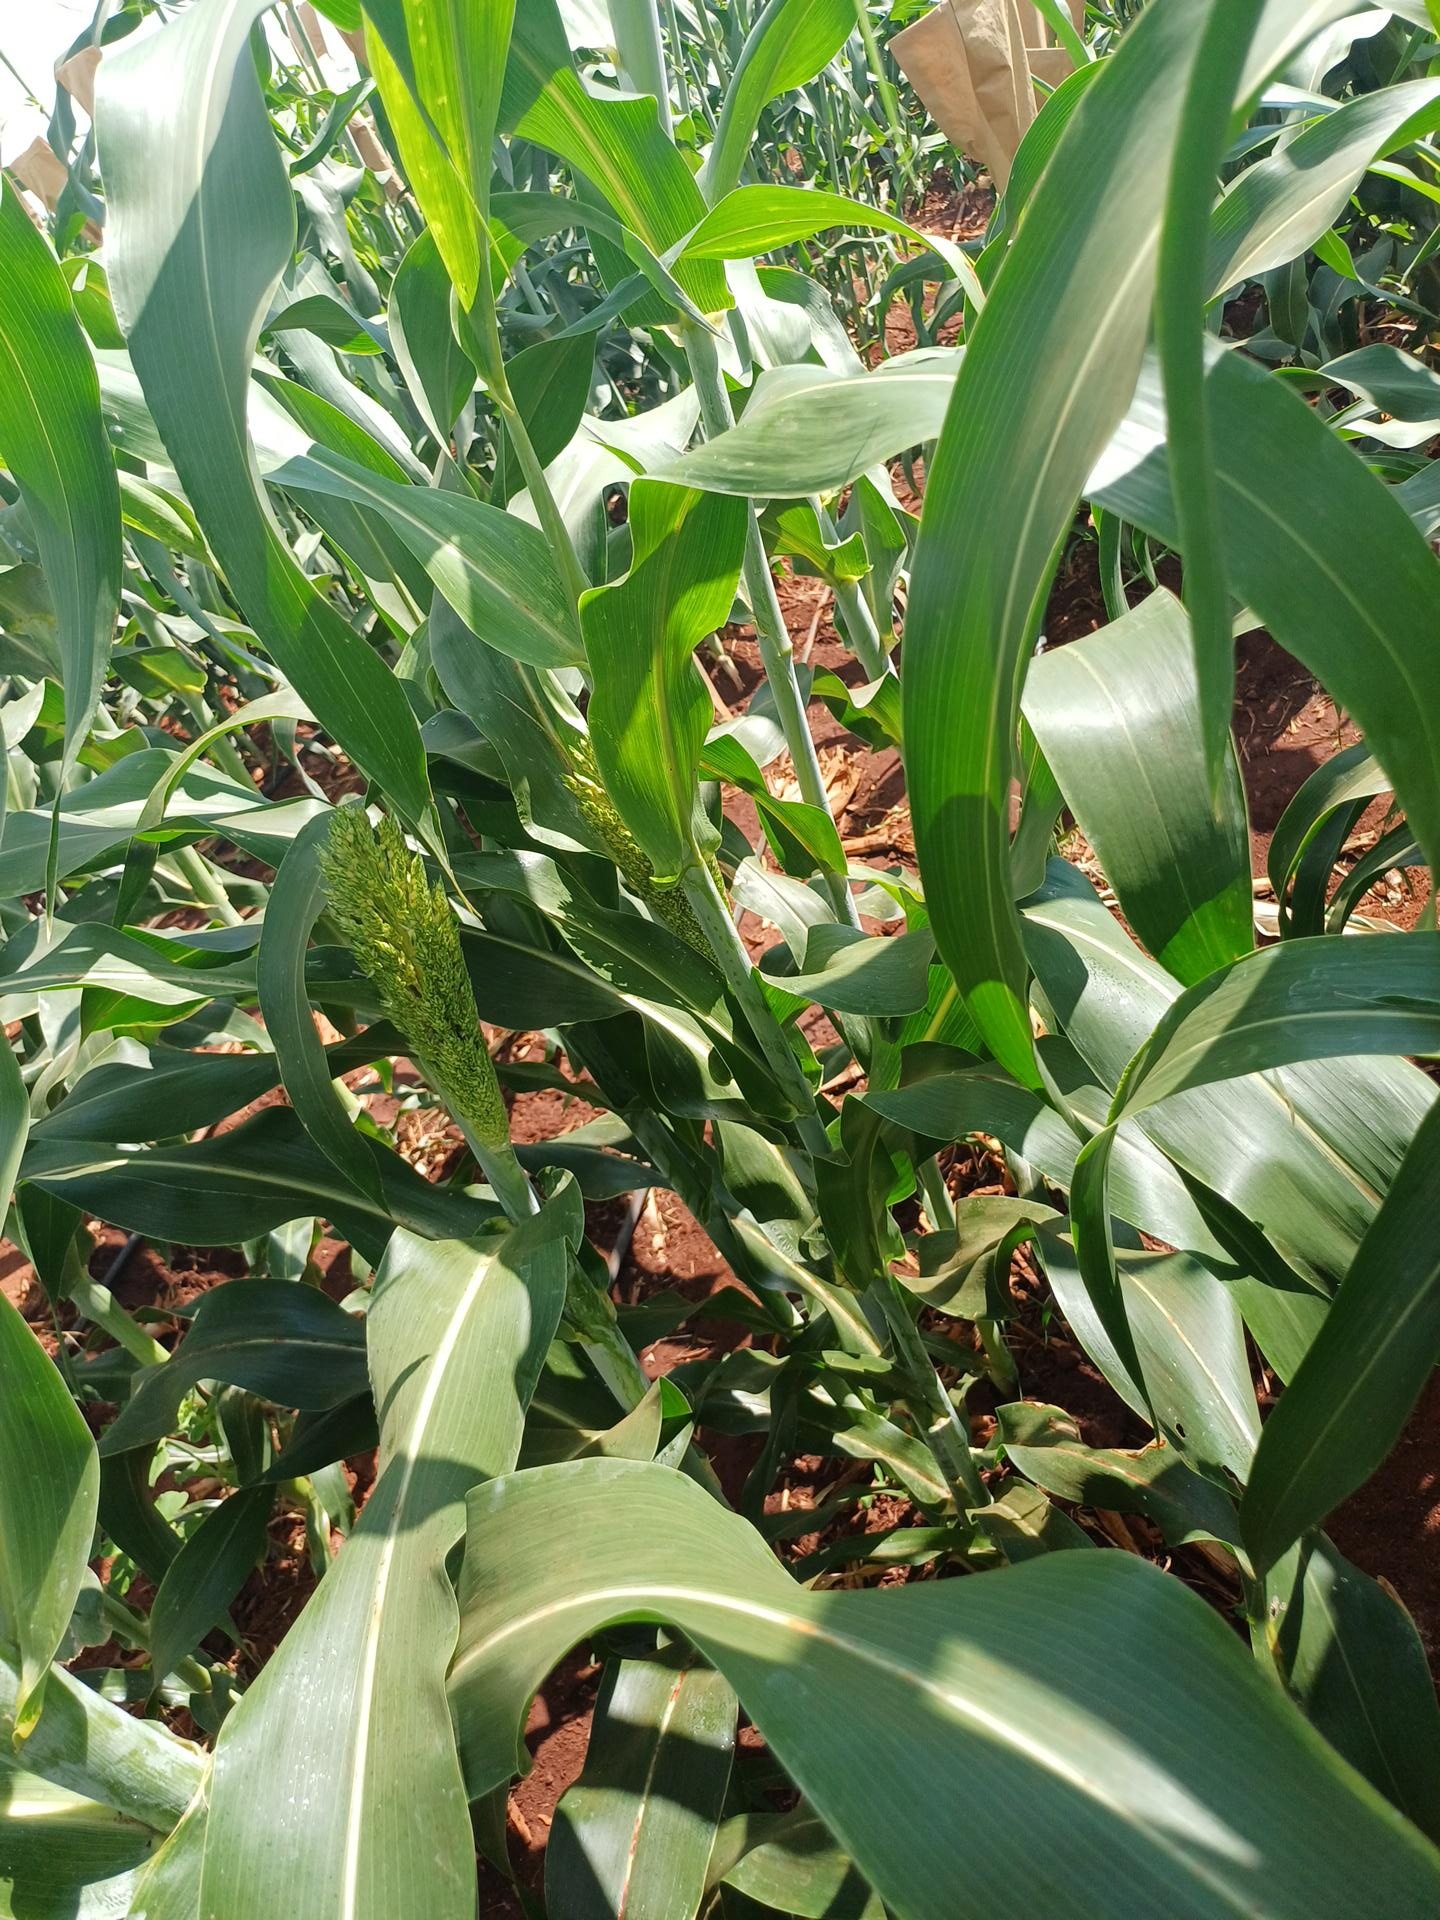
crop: sorghum
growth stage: heading tuber
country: Kenya
